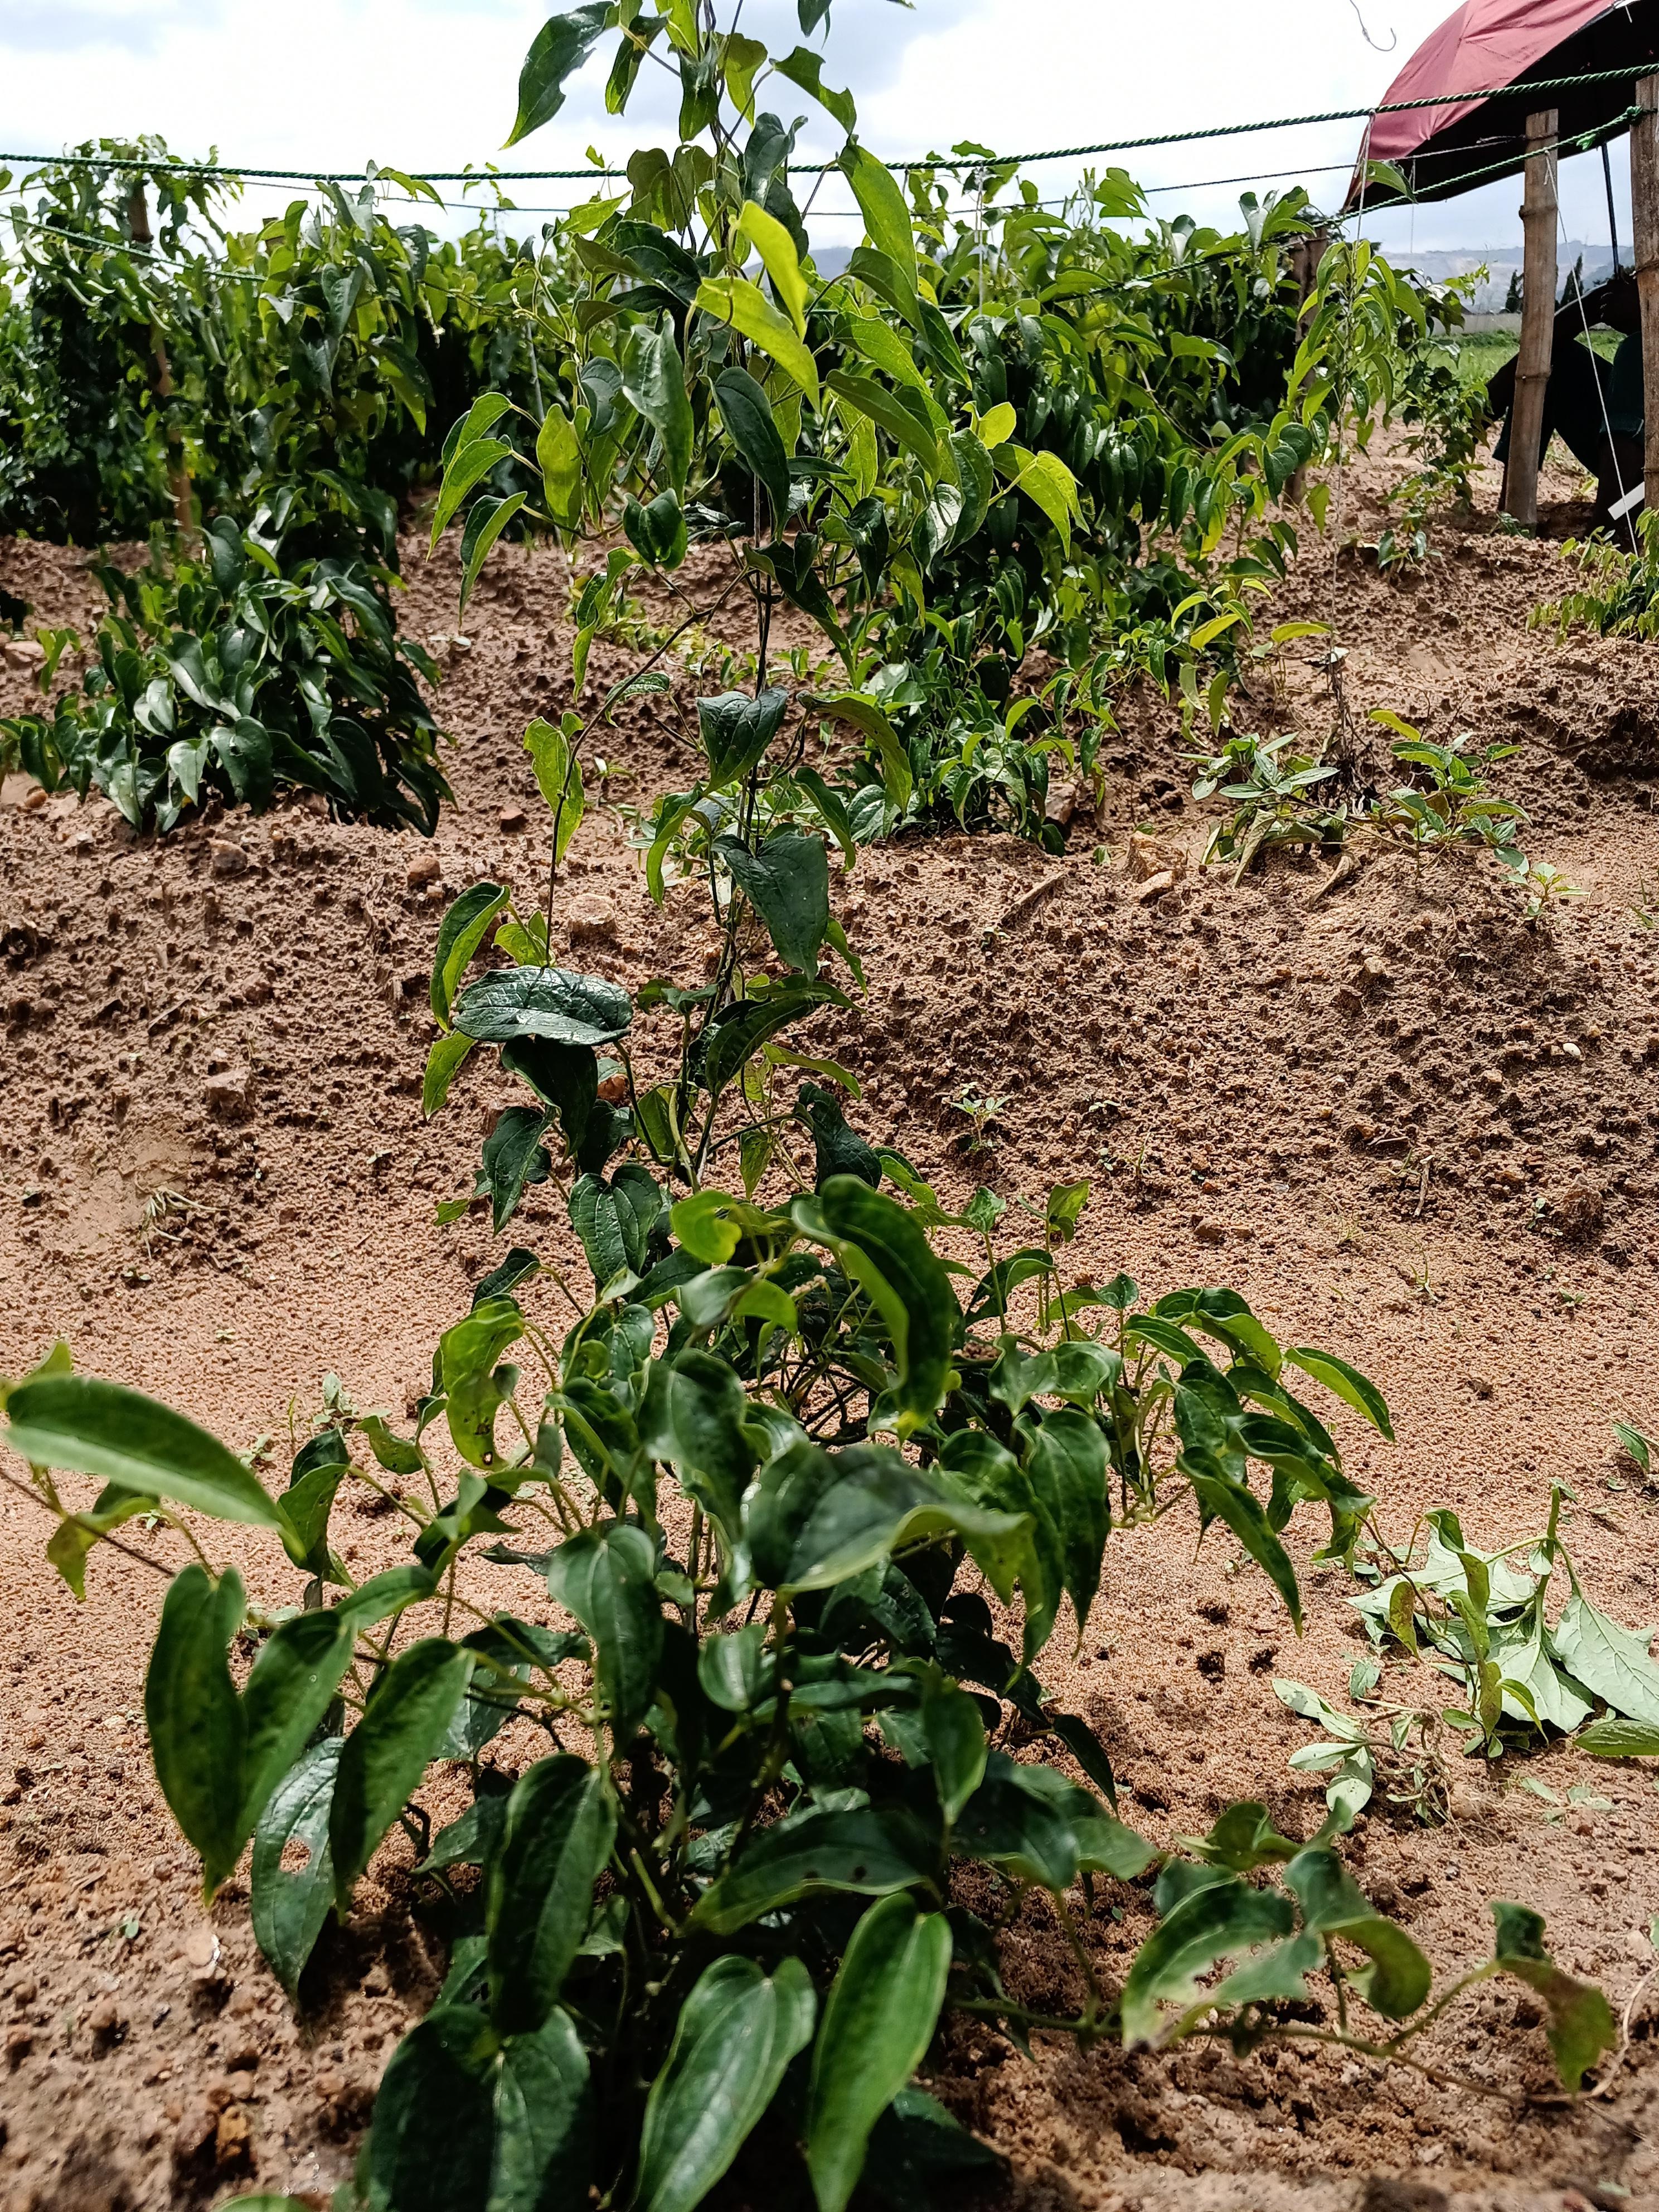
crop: yam
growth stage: vegetative
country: Nigeria
